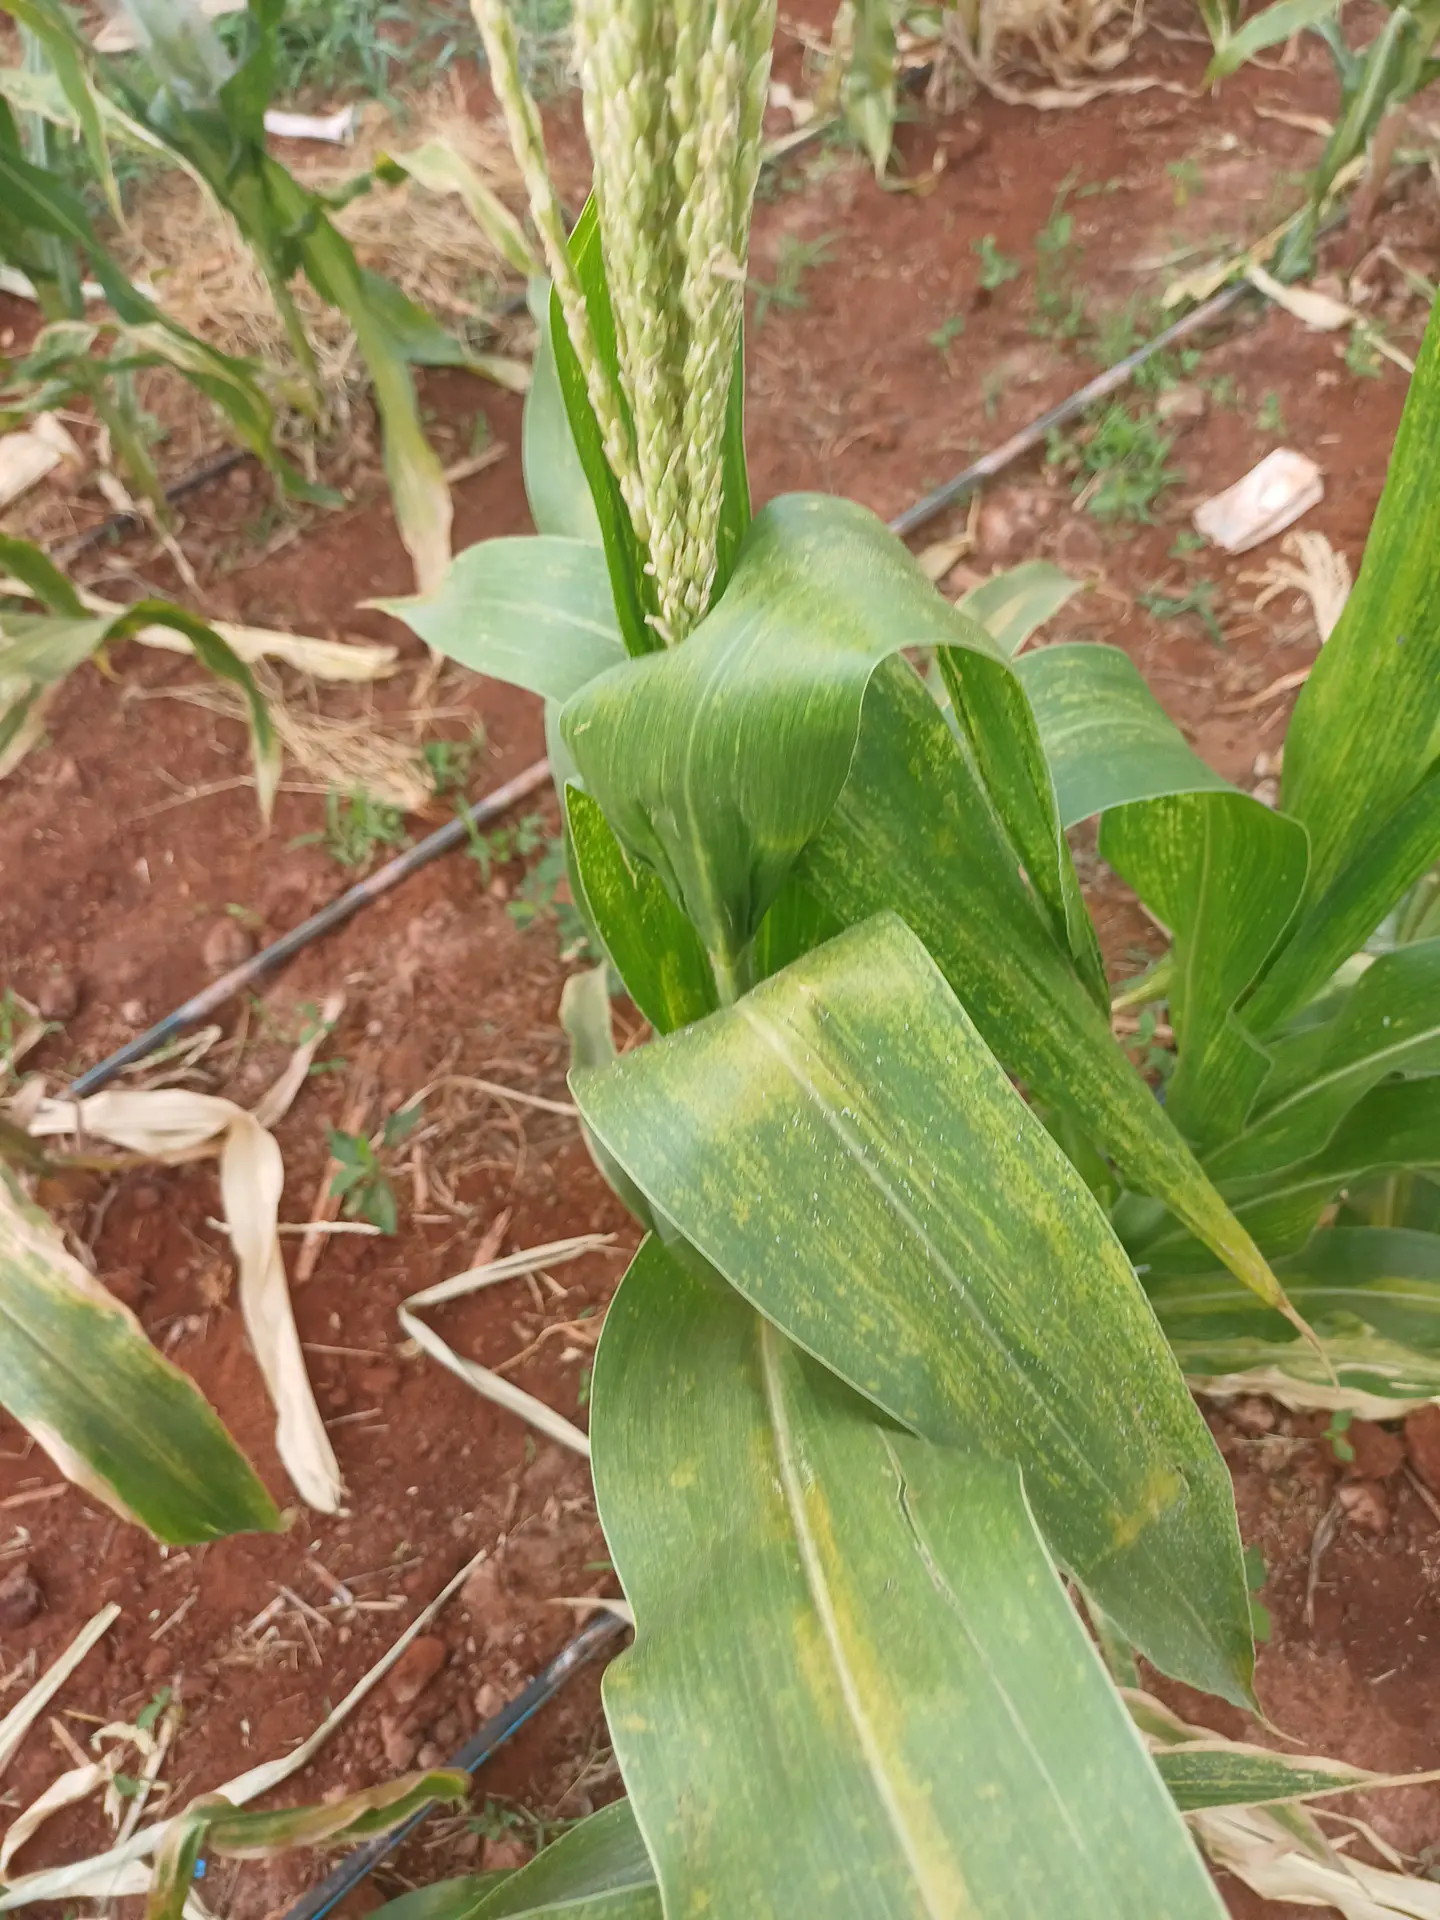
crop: maize
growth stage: flowering
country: Kenya
